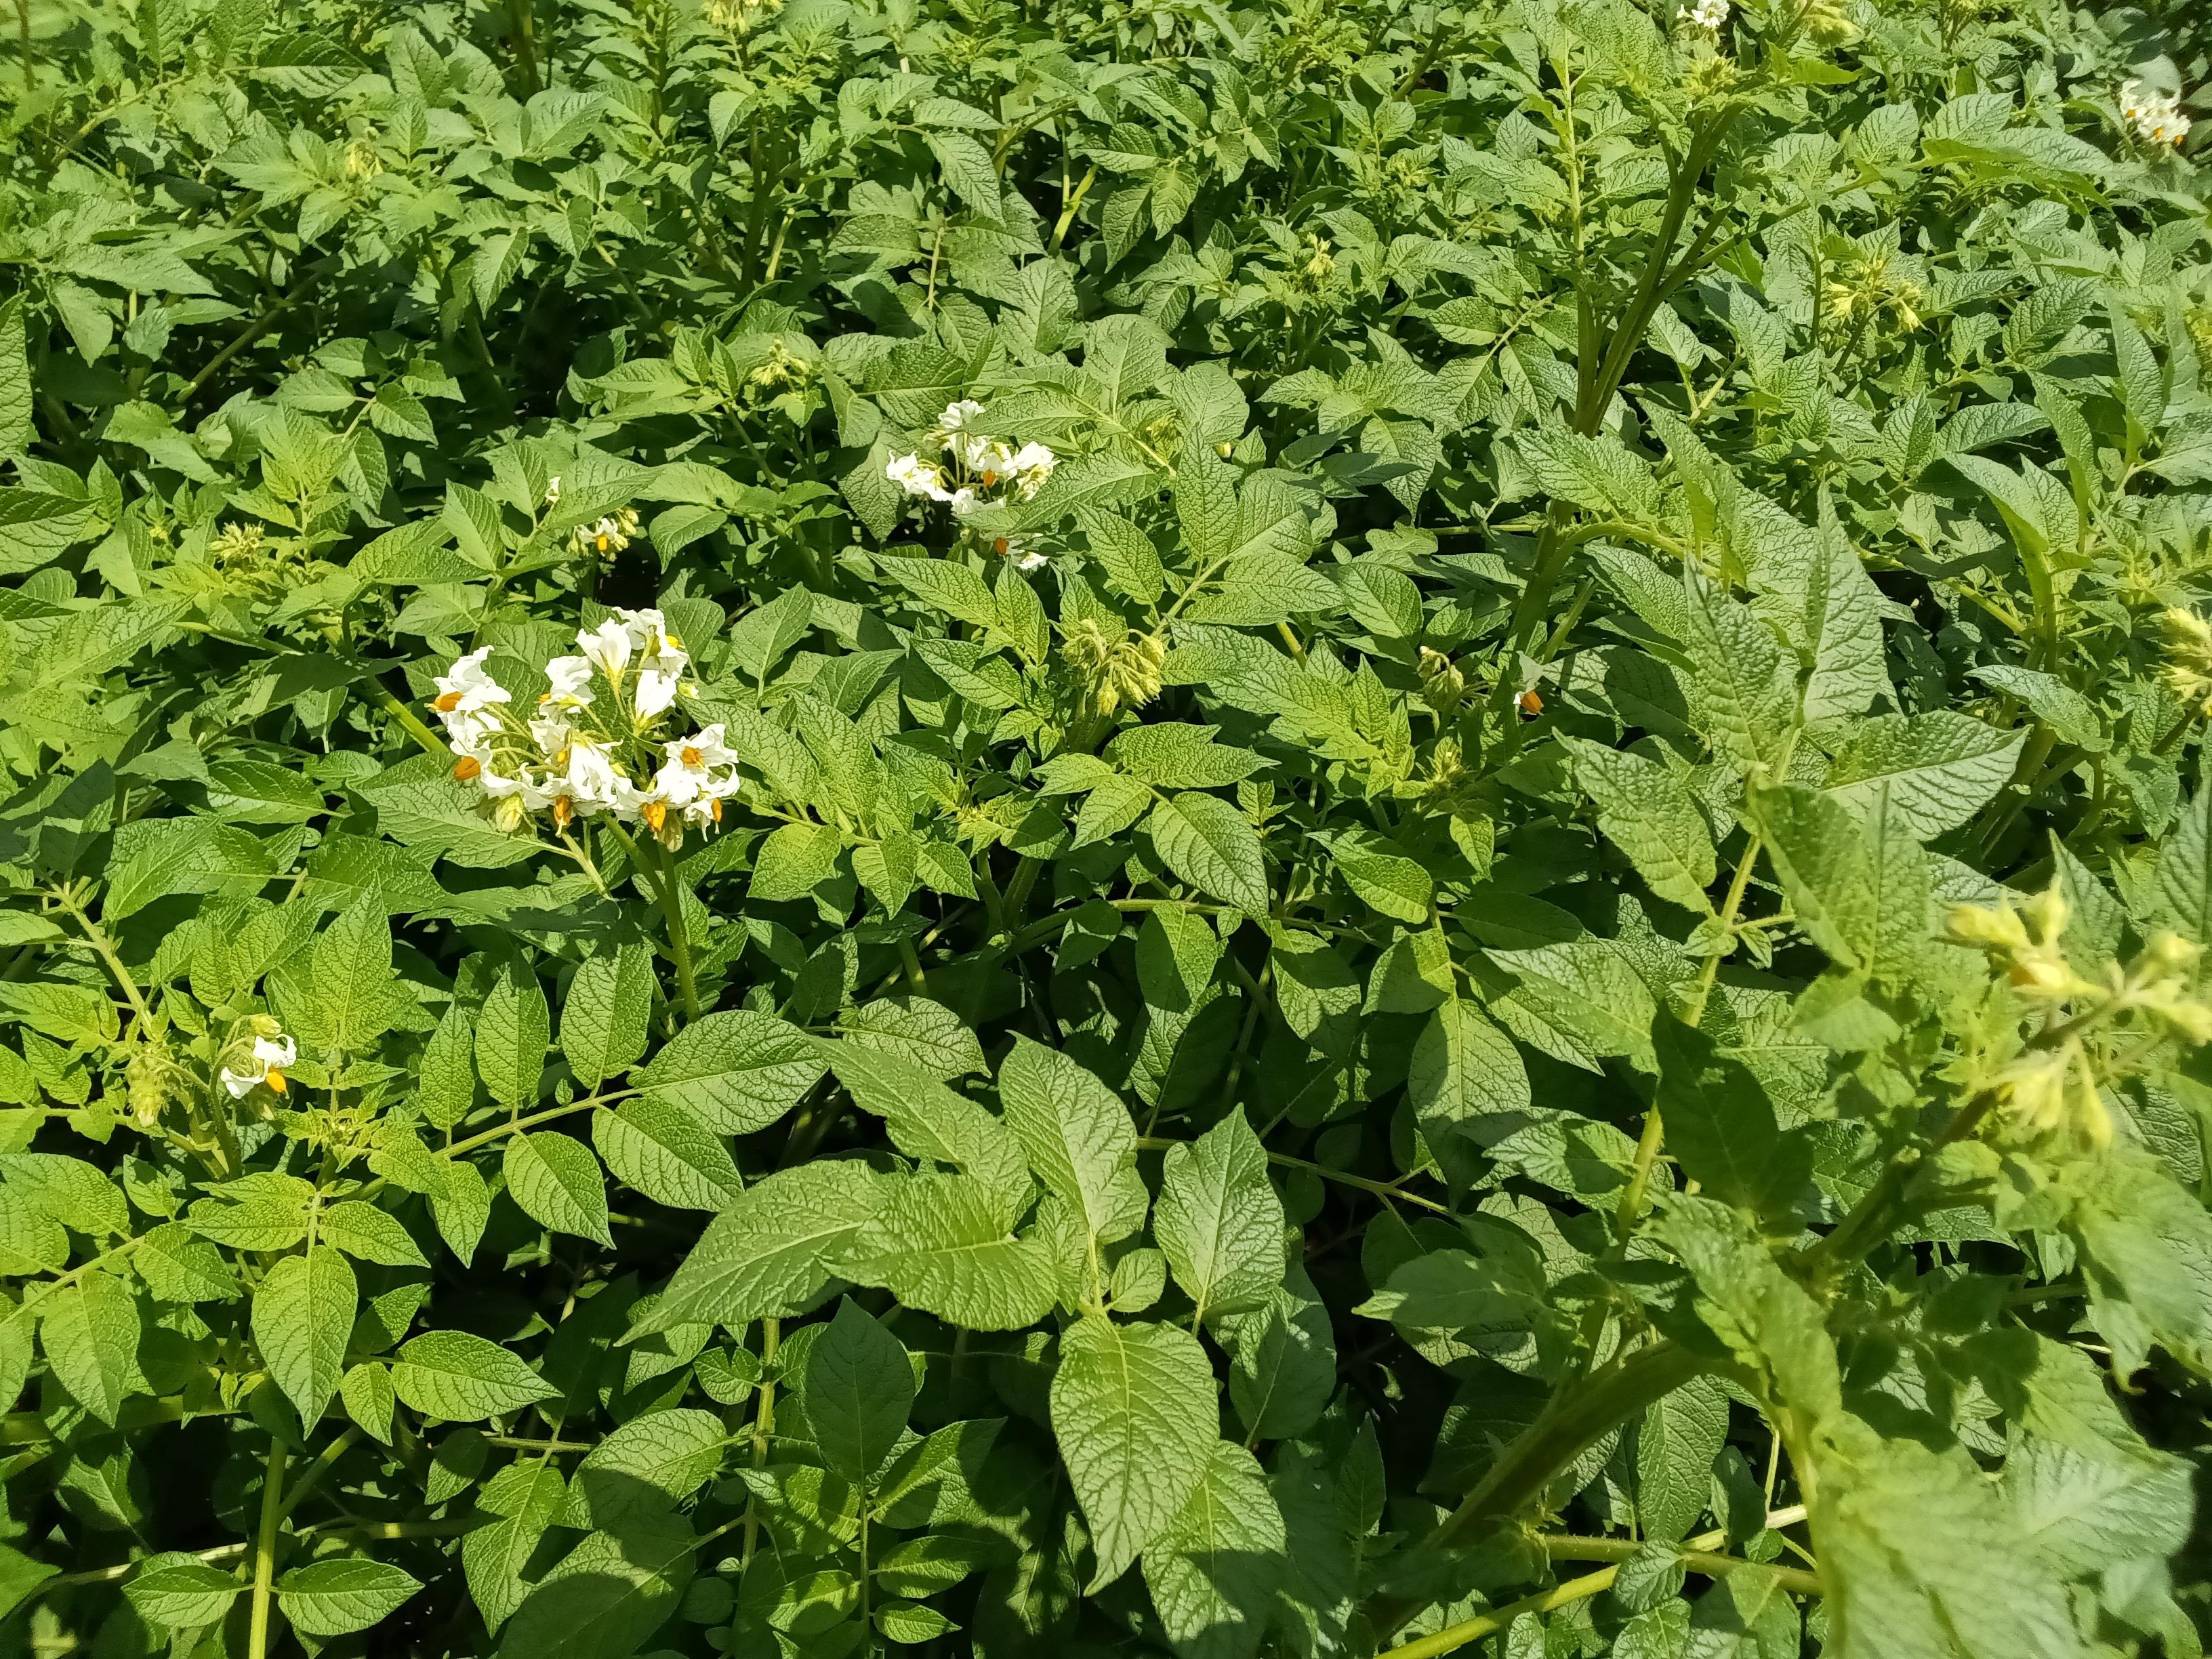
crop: potato
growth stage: harvest maturity
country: Kenya
